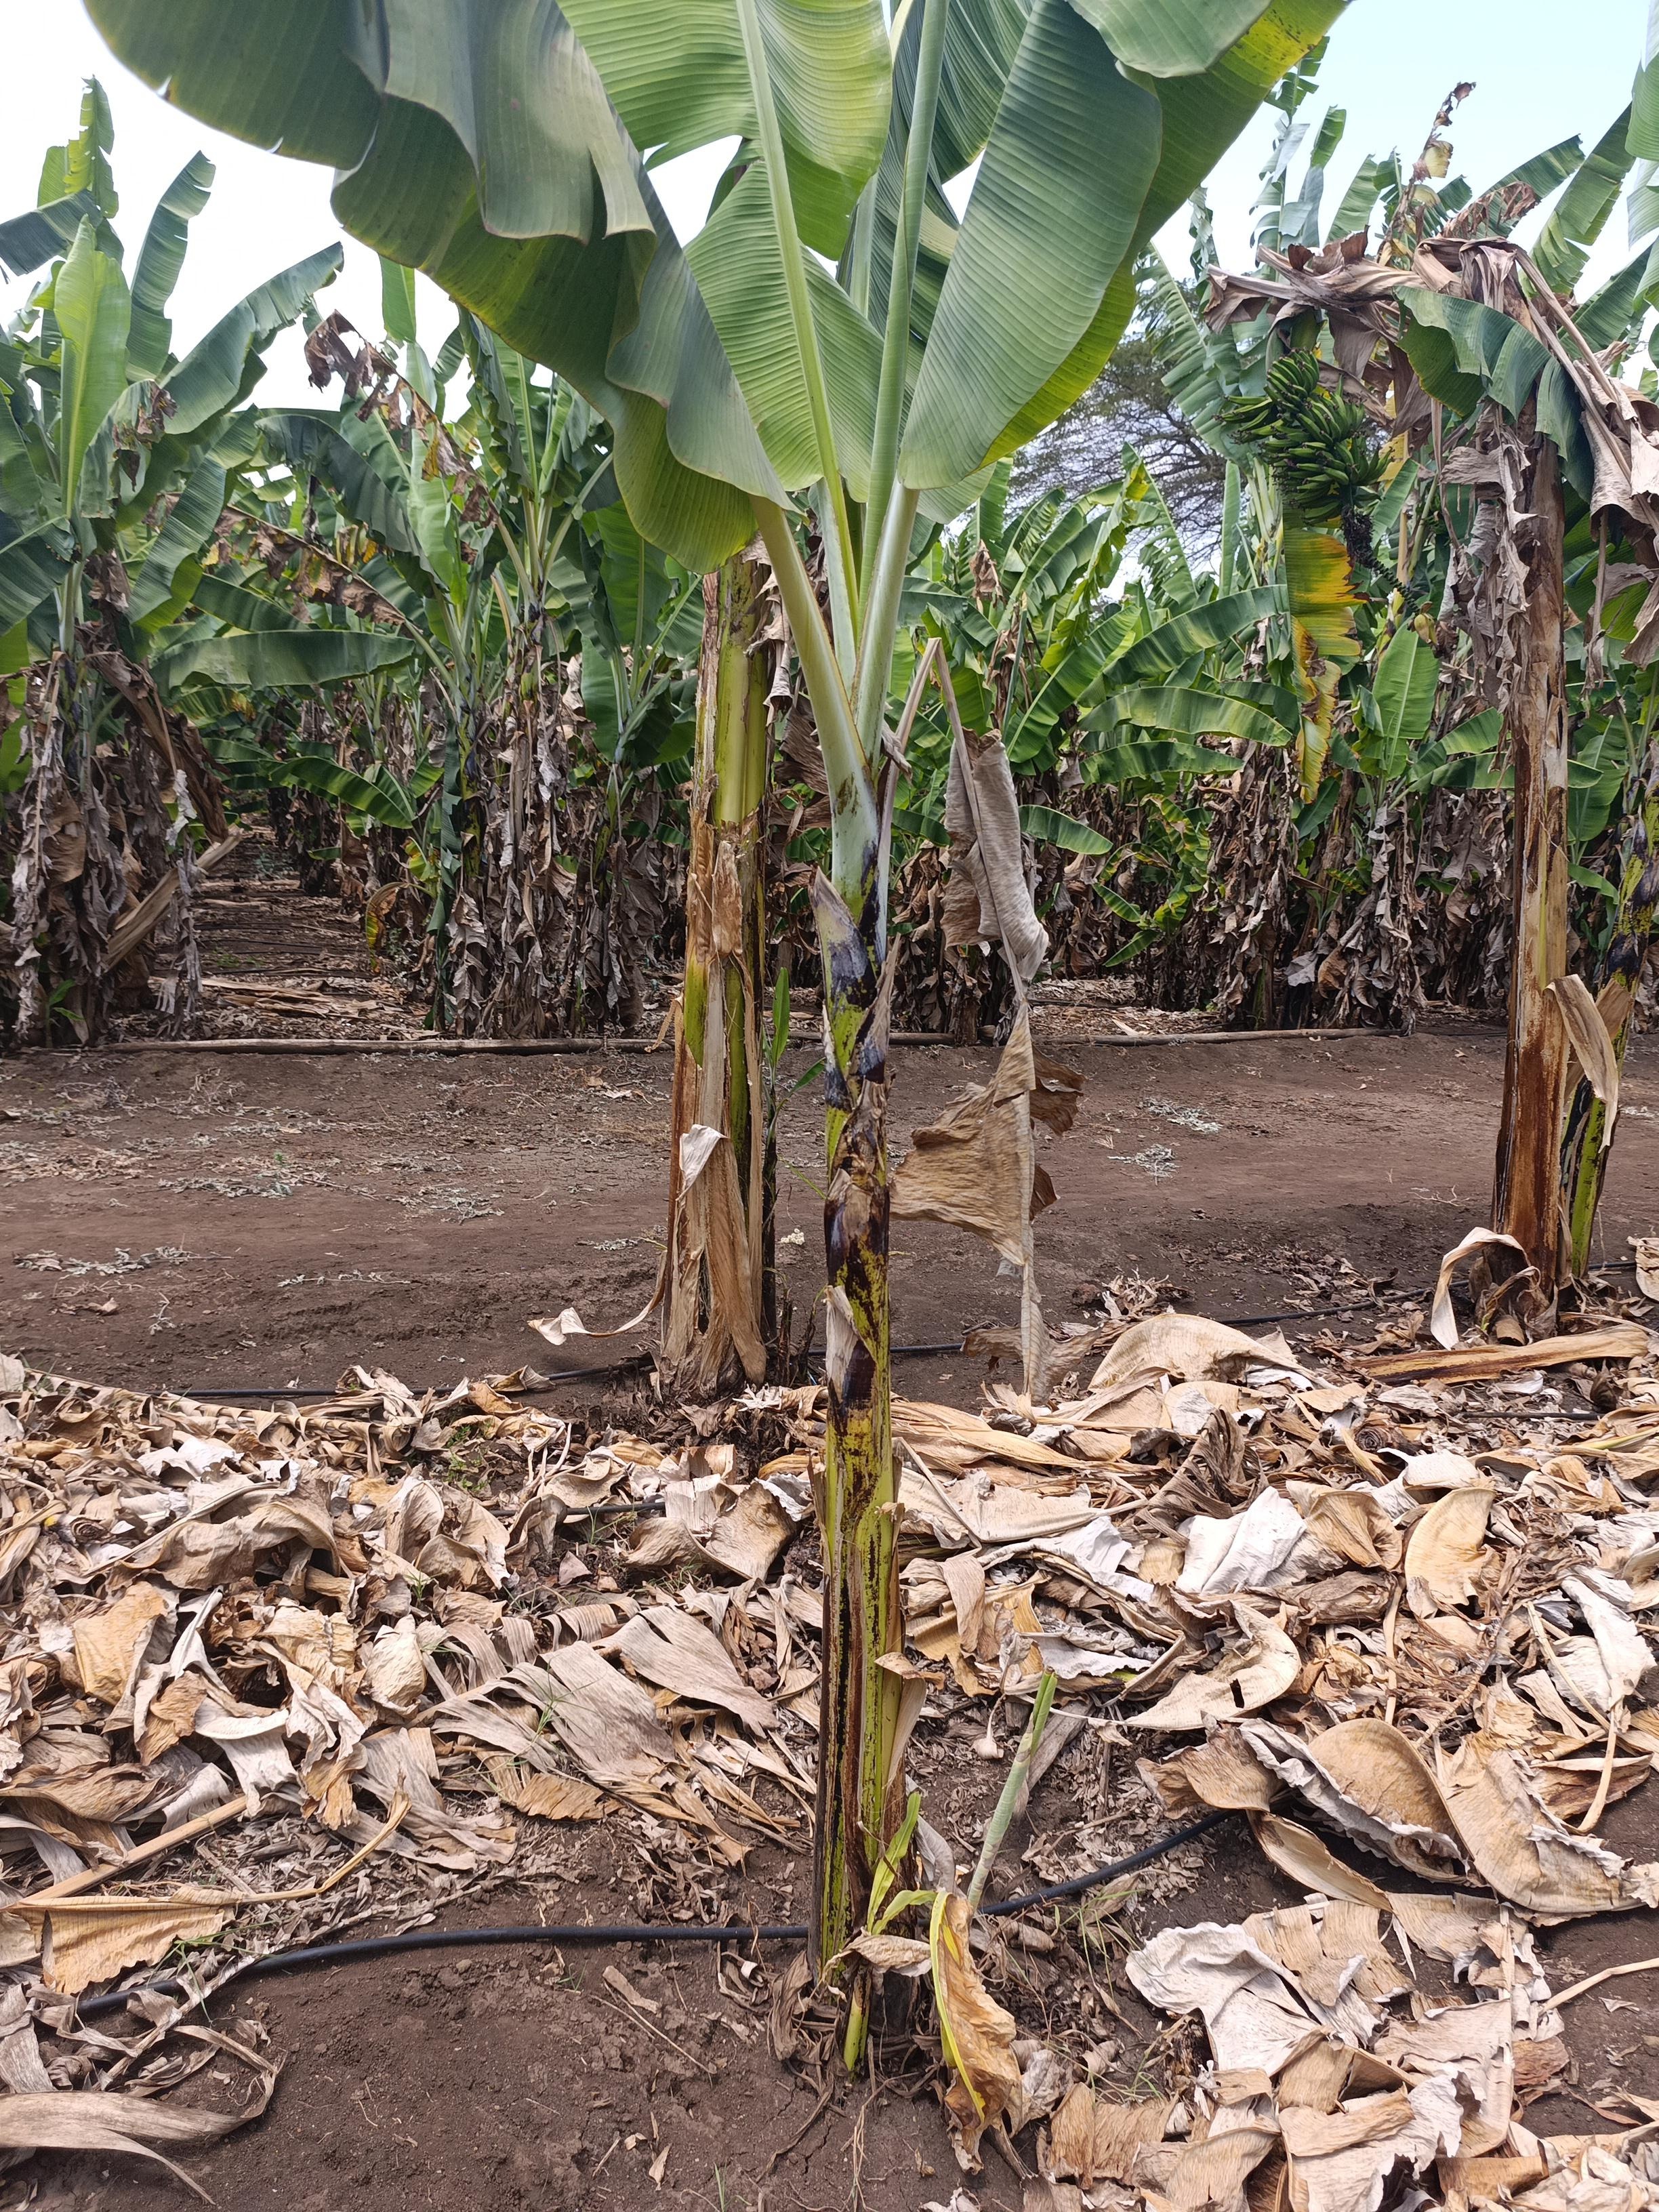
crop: banana
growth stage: vegetative
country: Tanzania
